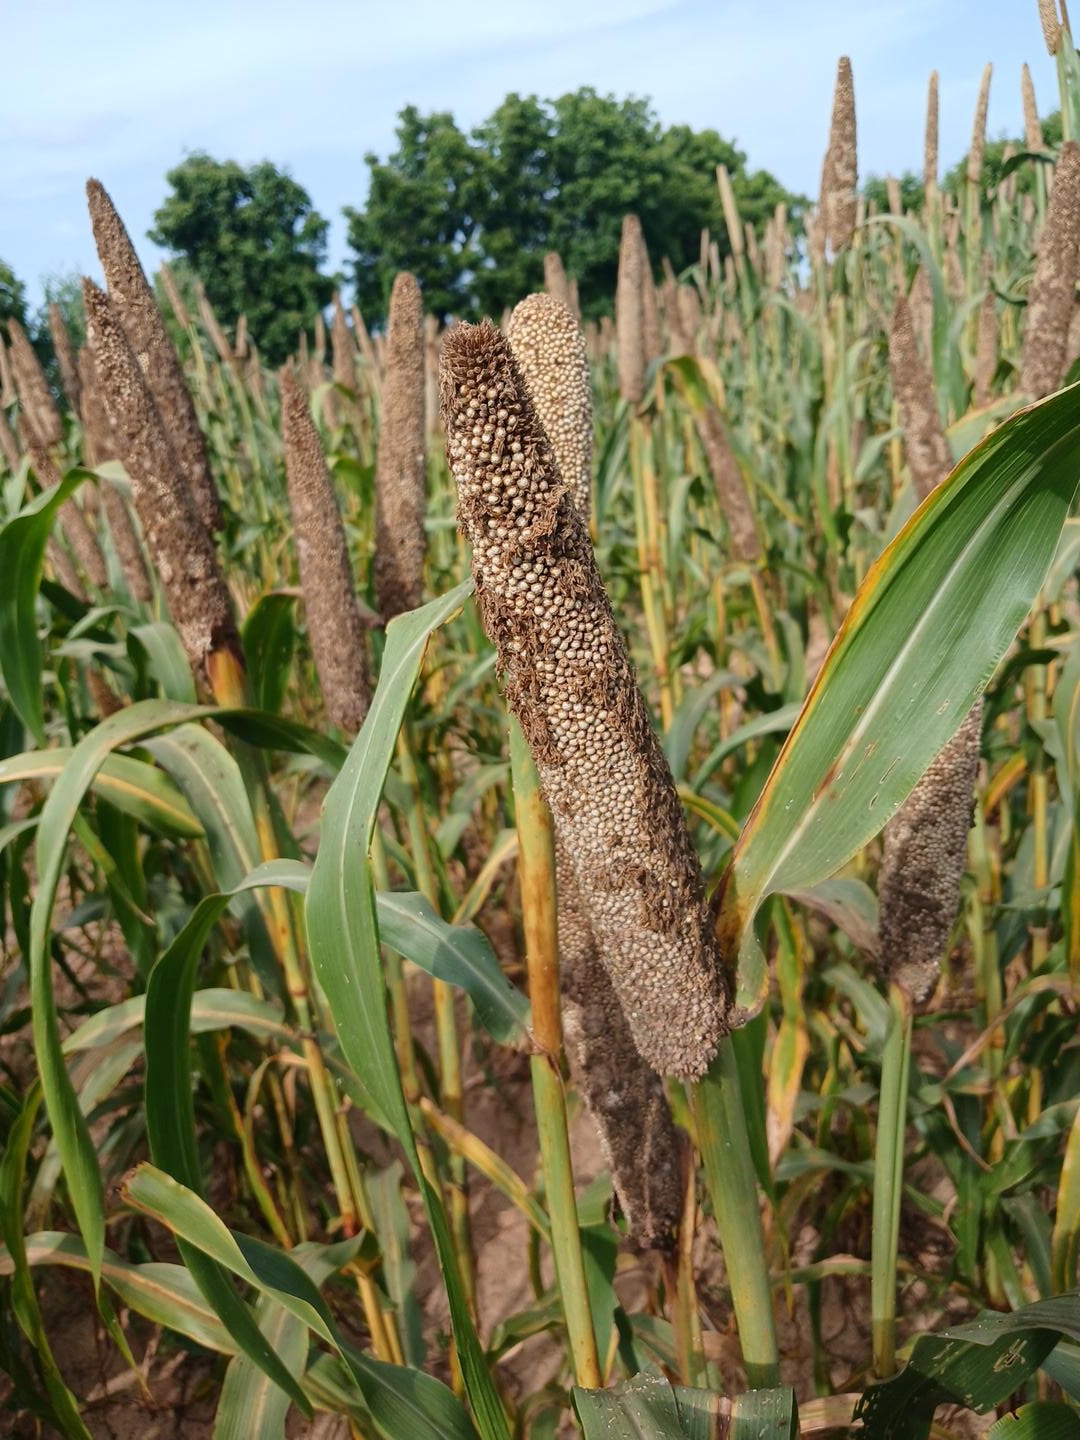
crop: pearl millet
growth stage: maturity
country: Senegal
